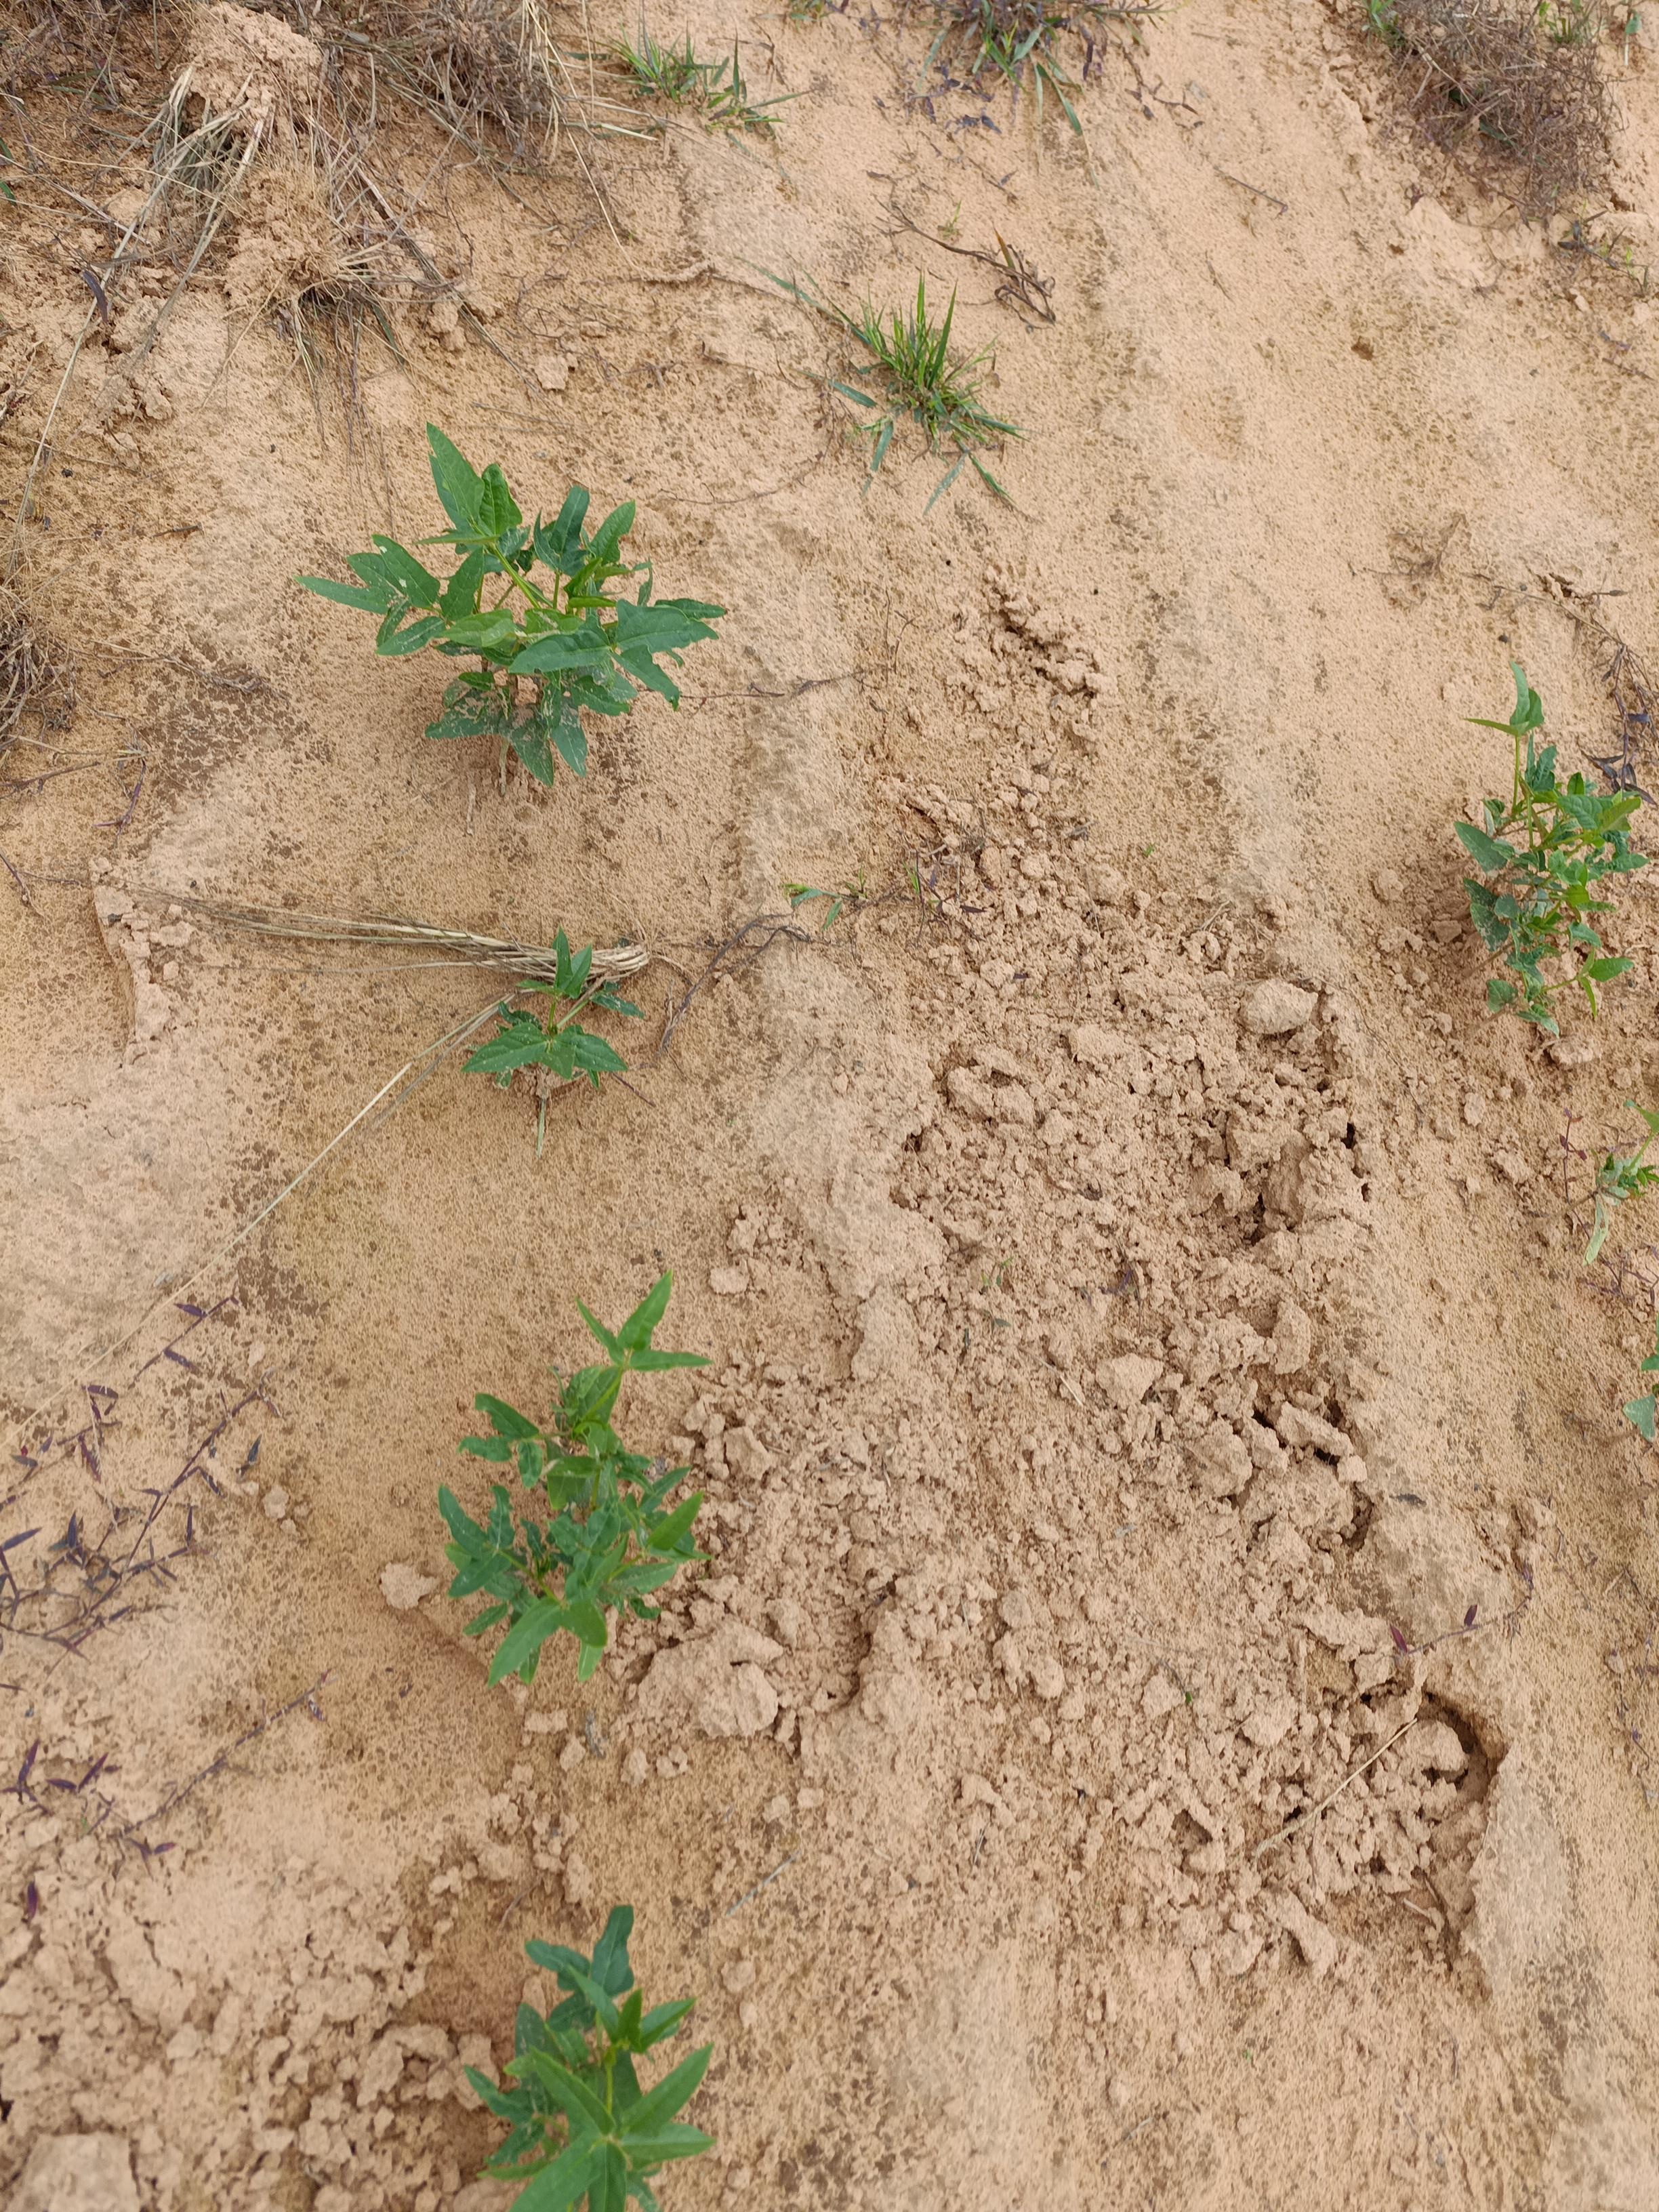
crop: cowpea
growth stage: emergence
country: Nigeria
